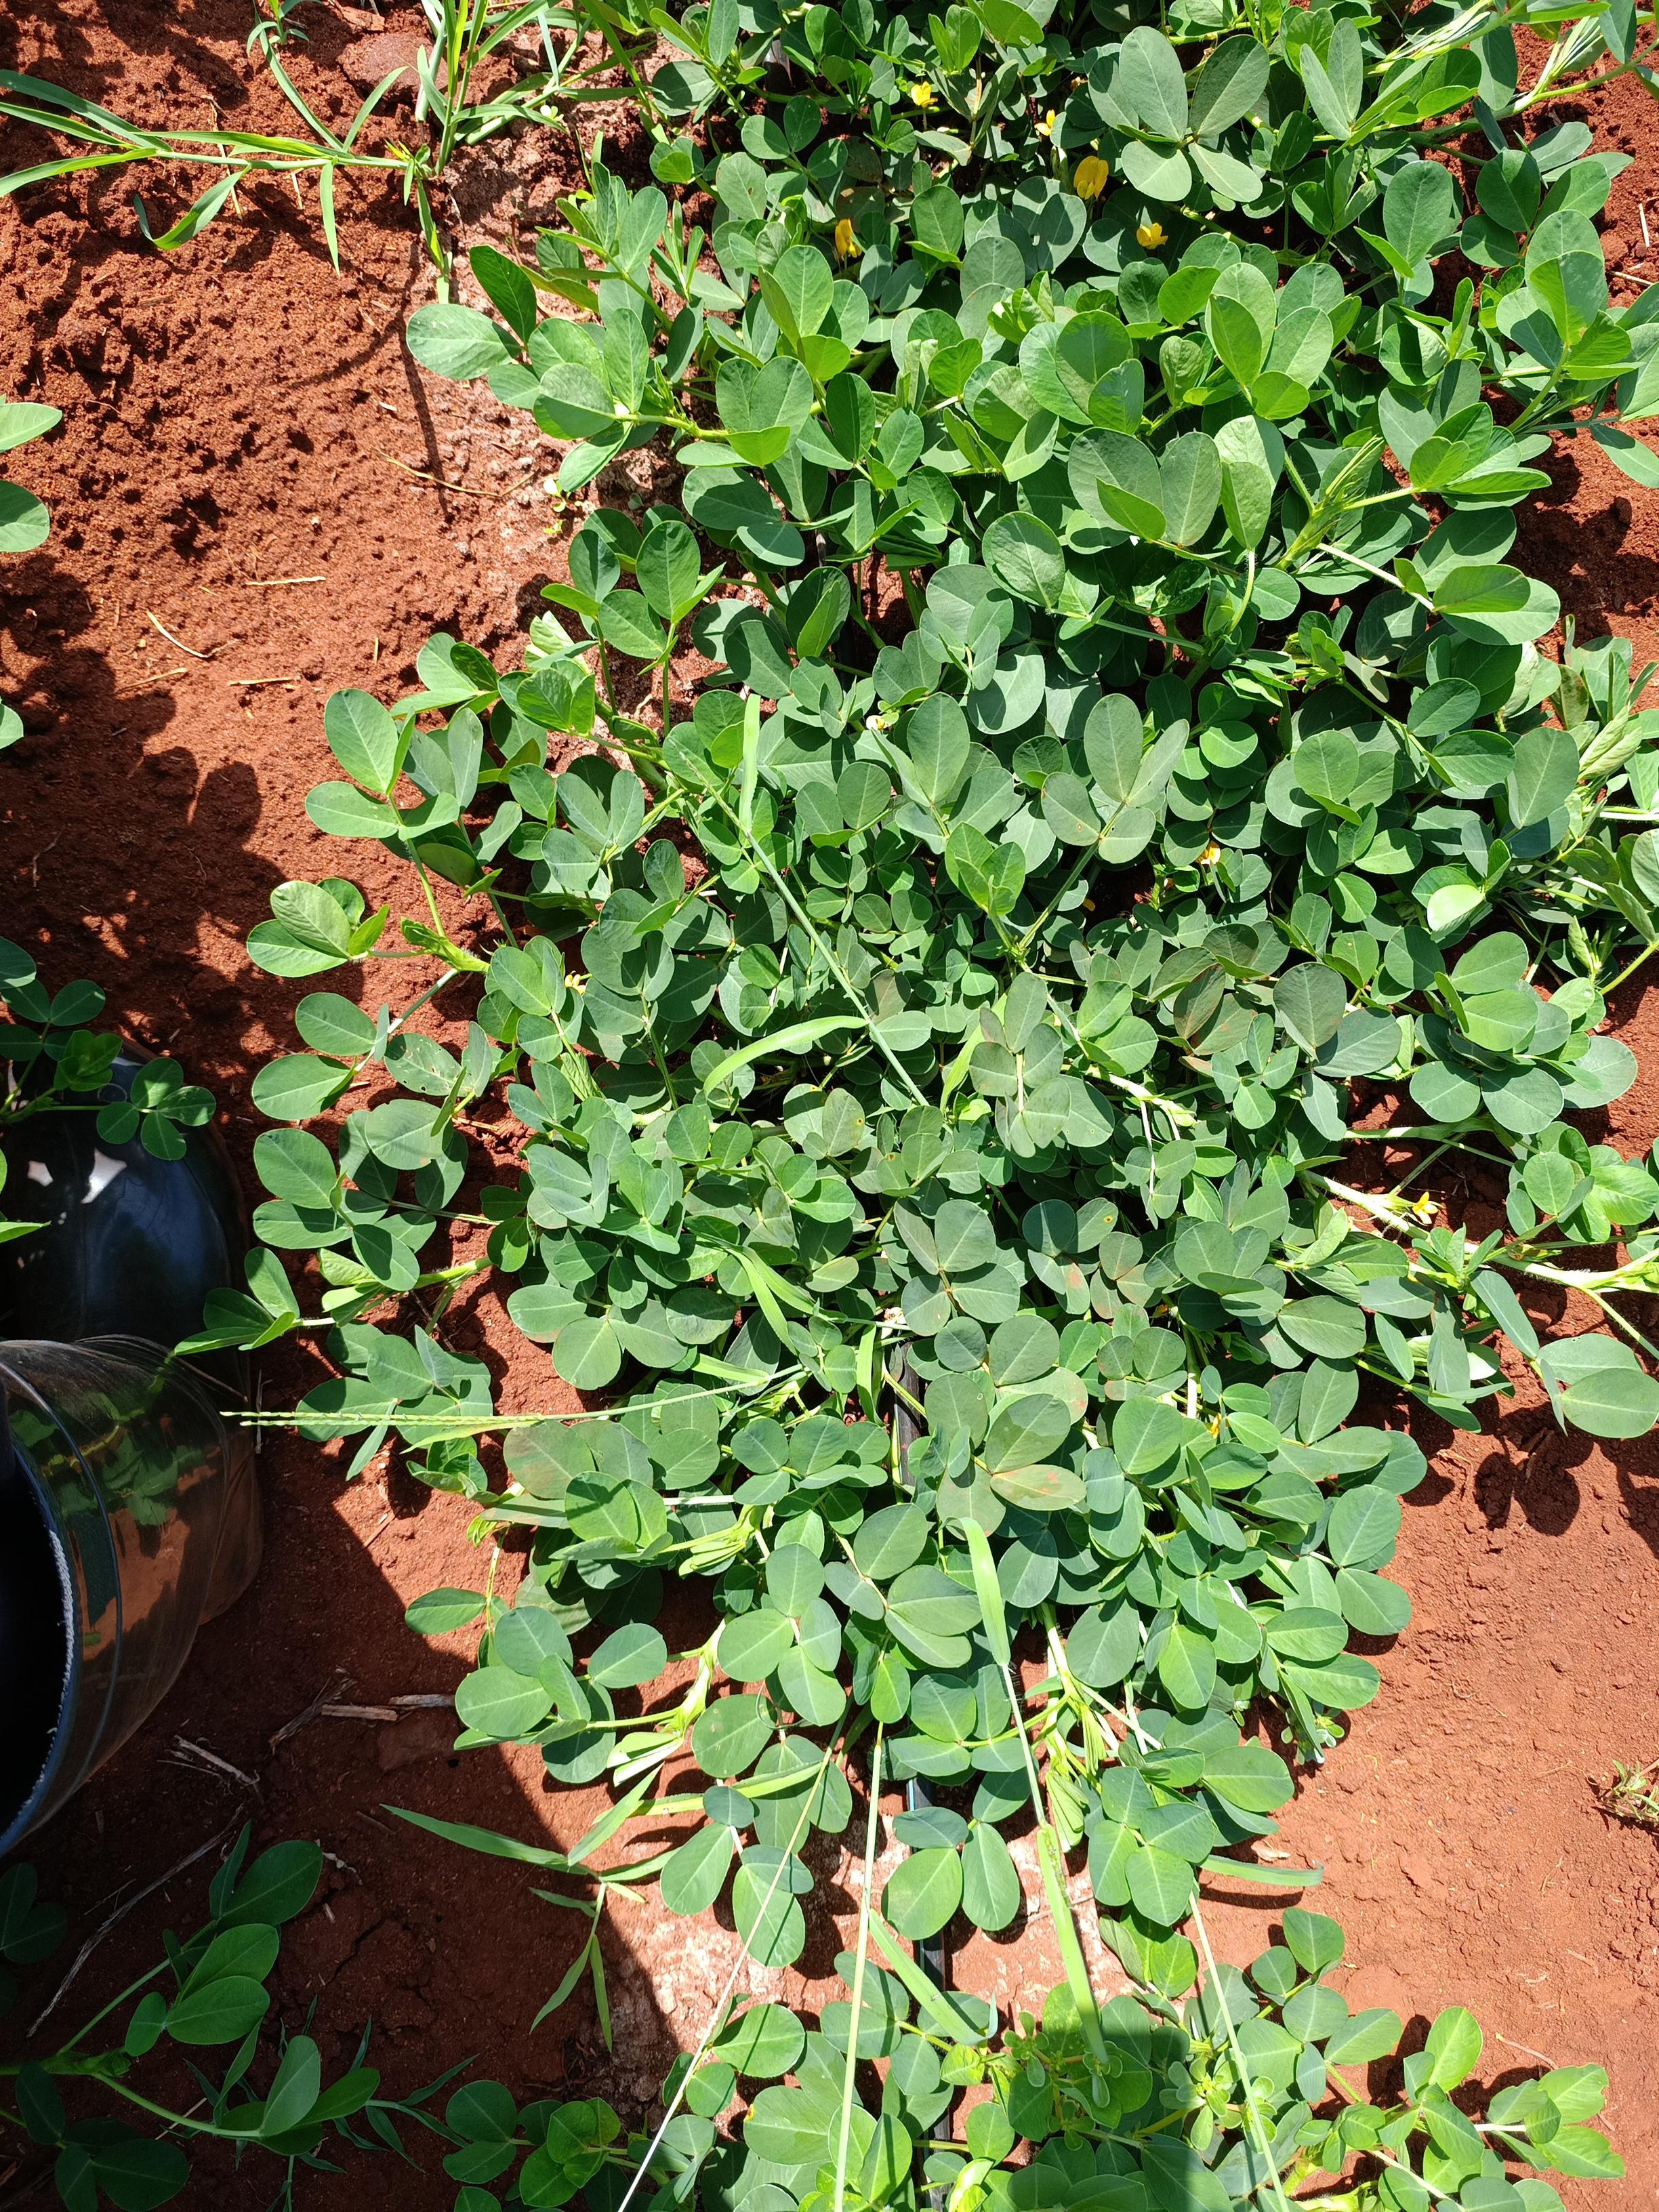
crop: groundnut
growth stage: flowering
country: Kenya
